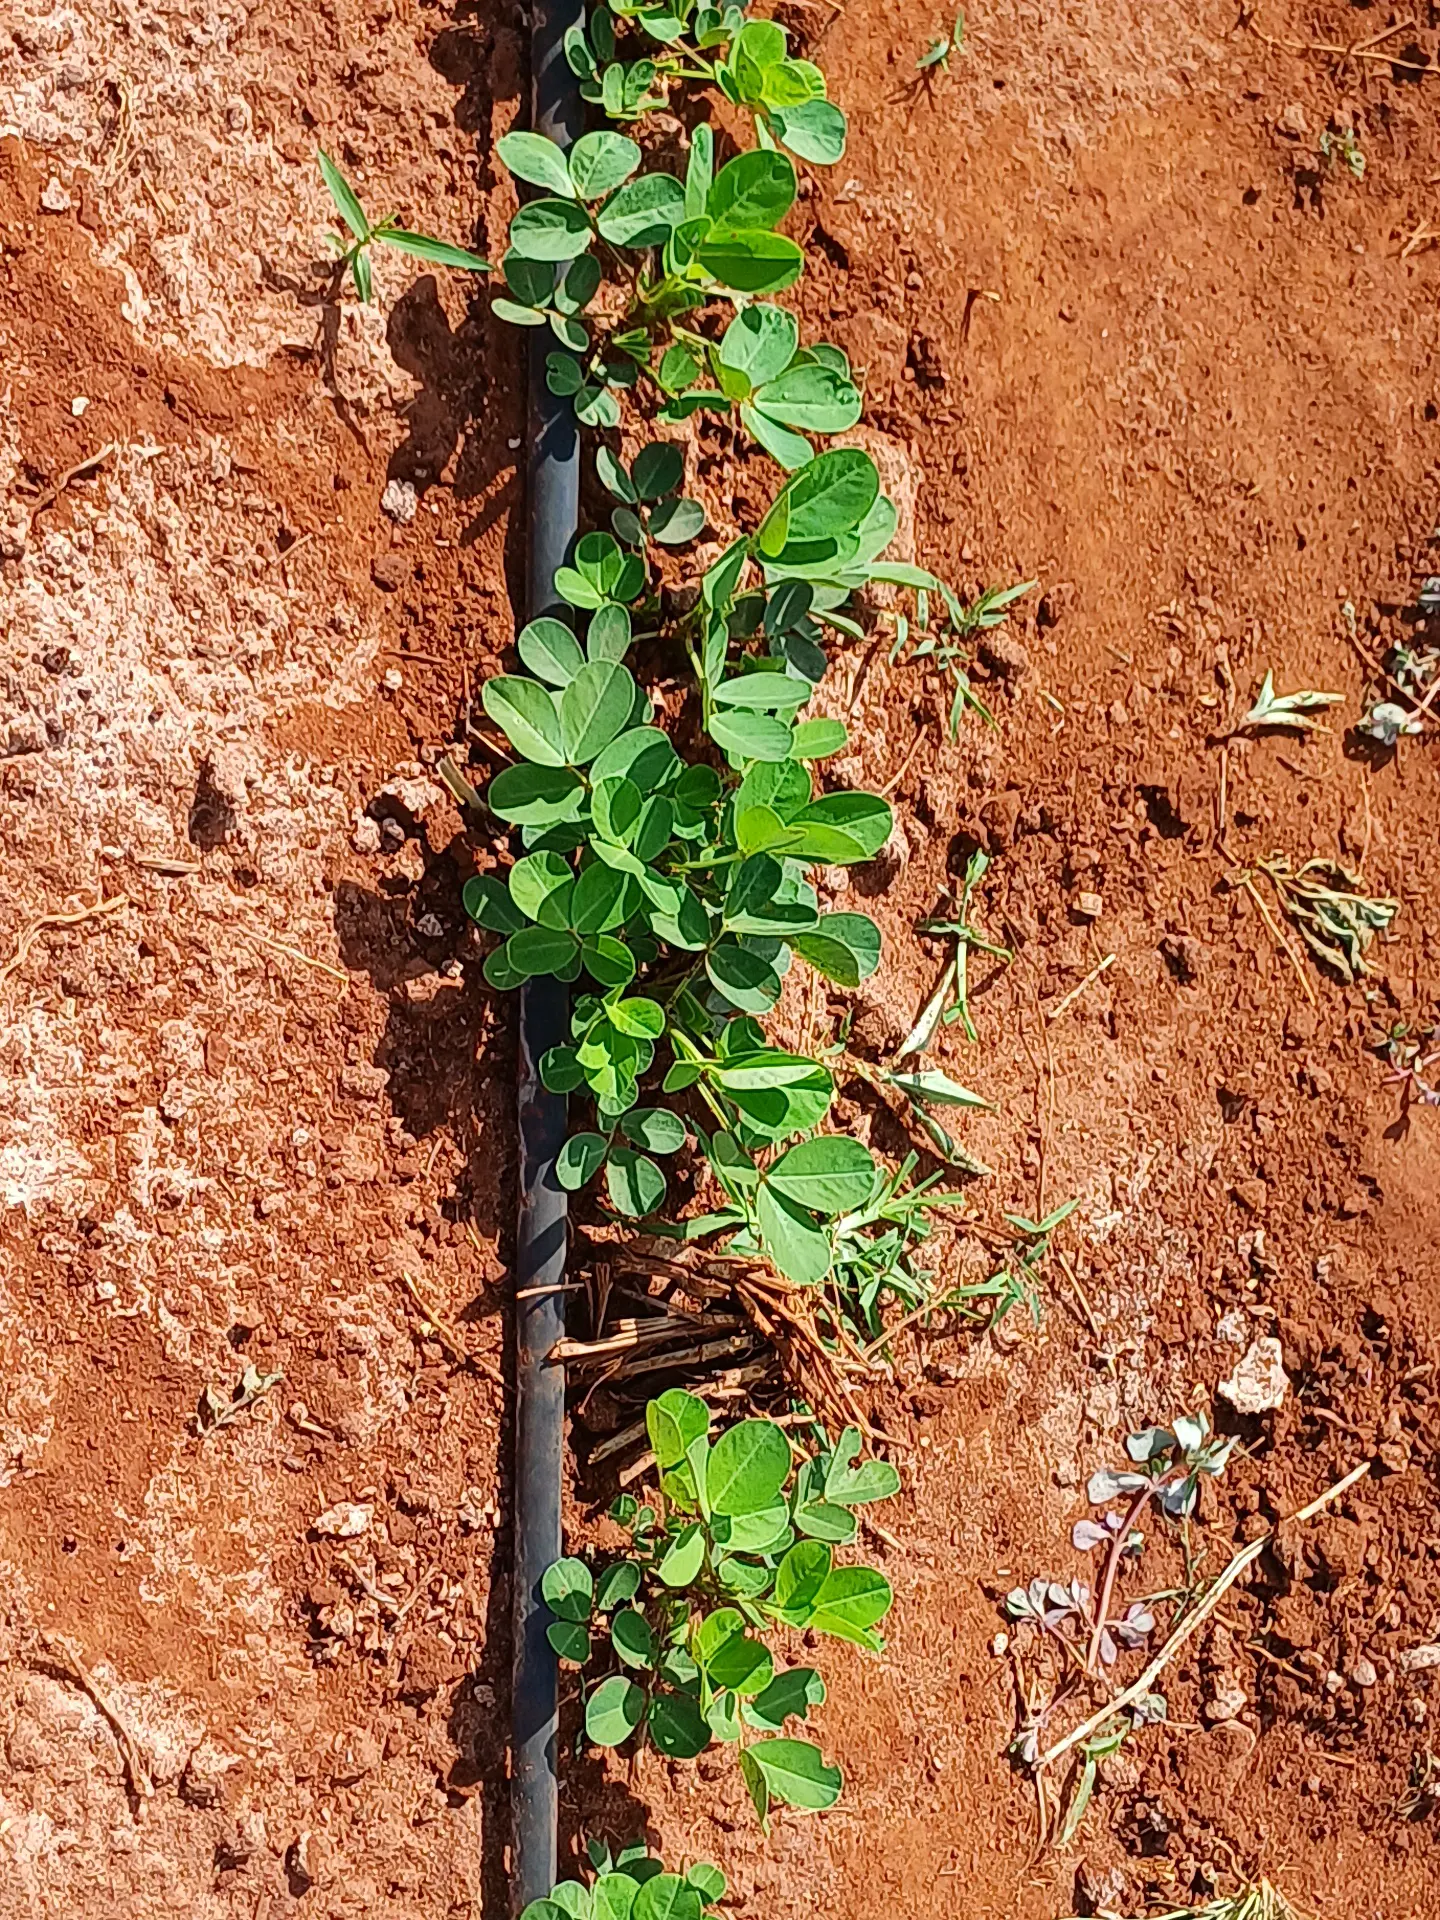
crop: groundnut
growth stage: vegetative
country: Kenya
